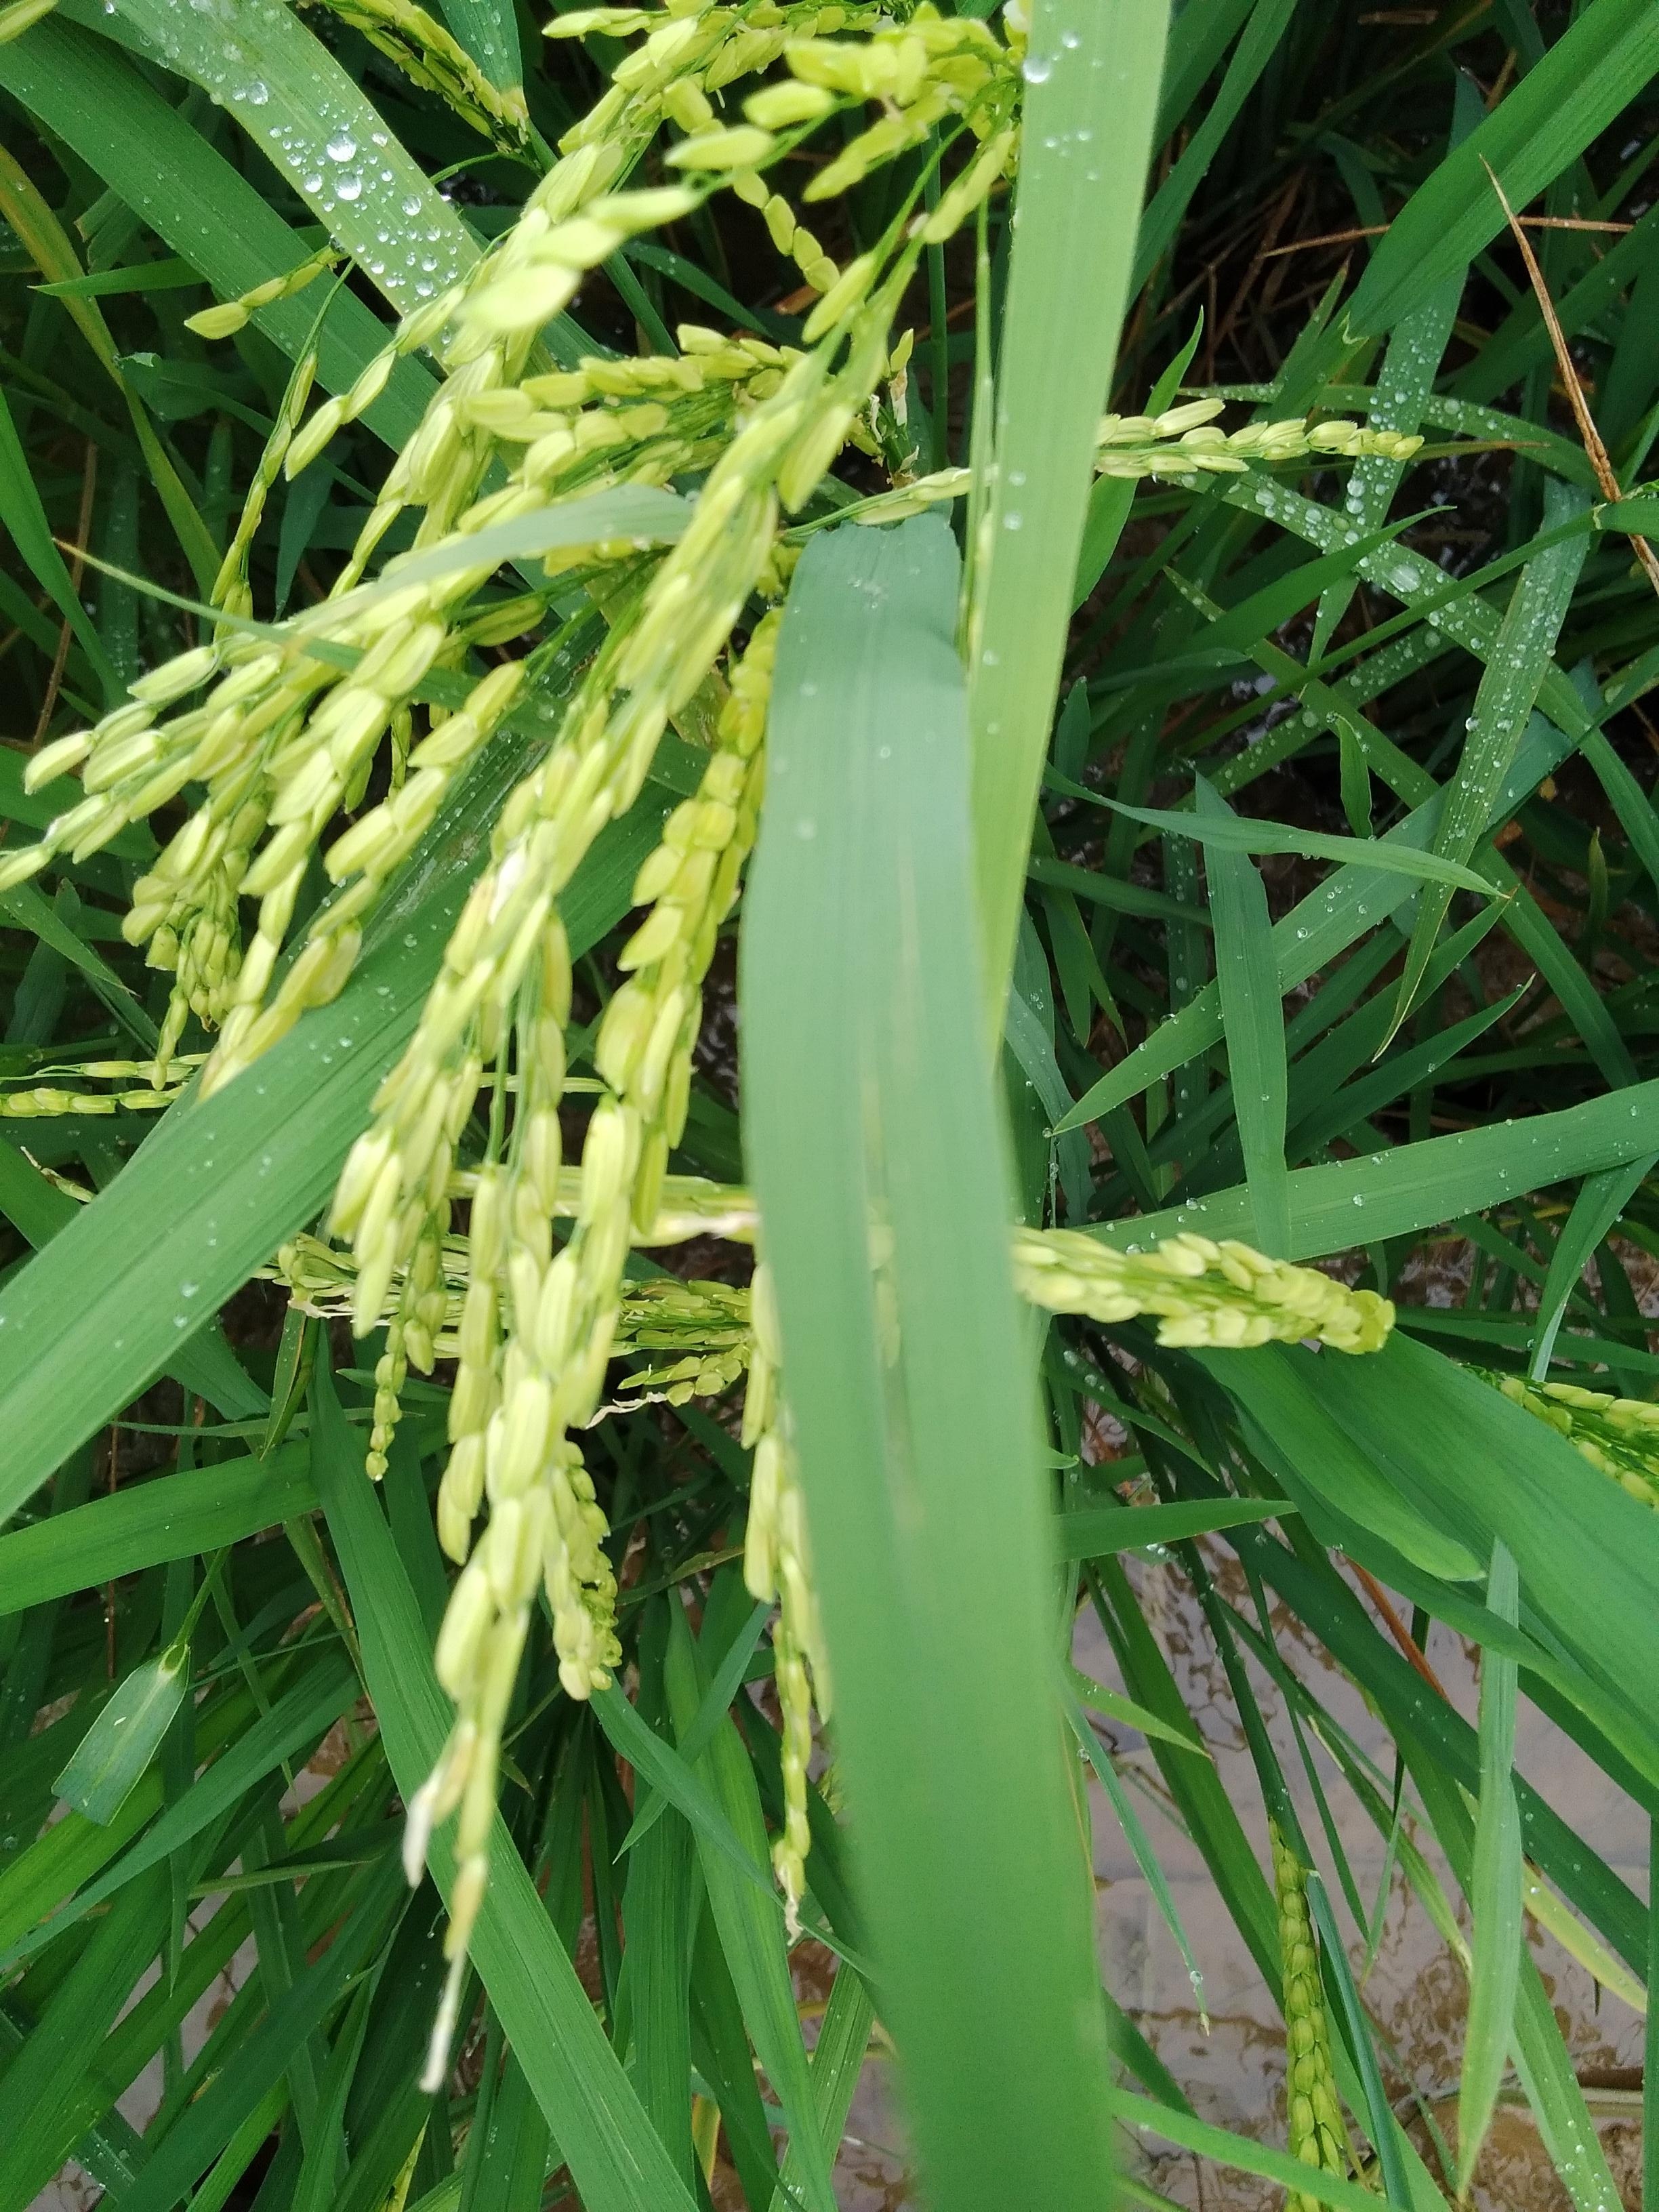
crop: rice
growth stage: stage milk
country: Nigeria
